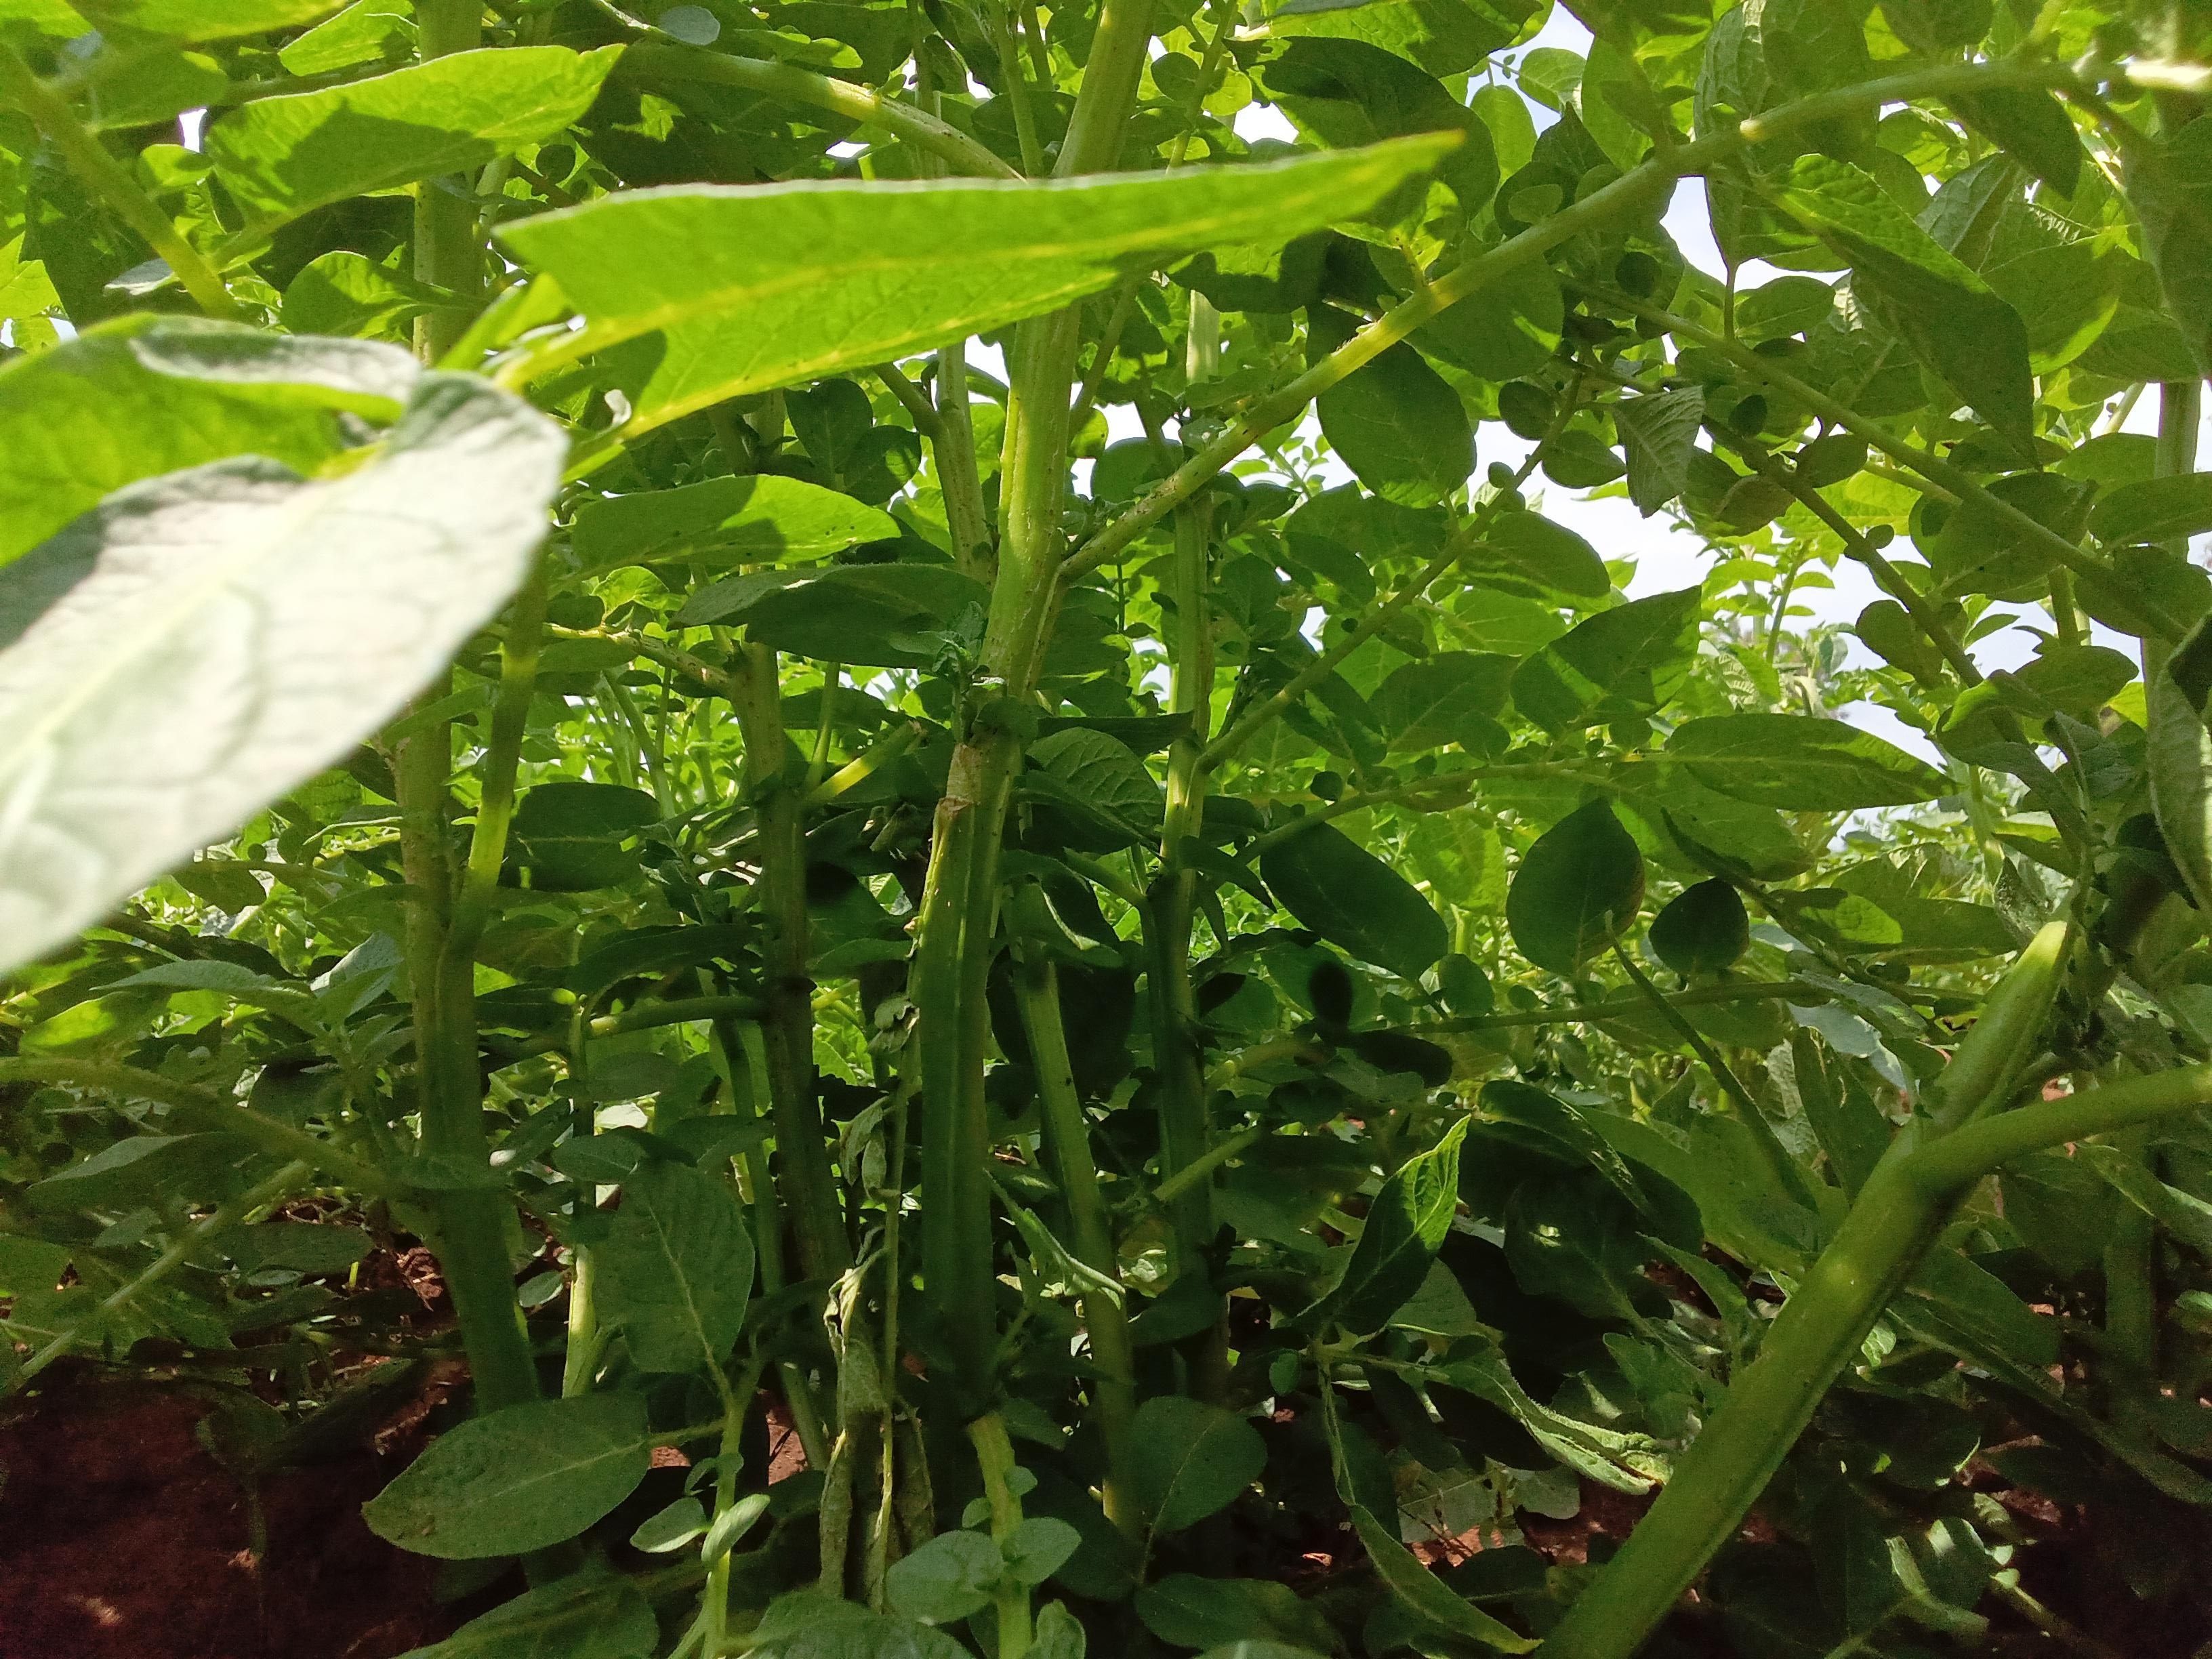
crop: potato
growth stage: vegetative
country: Kenya
